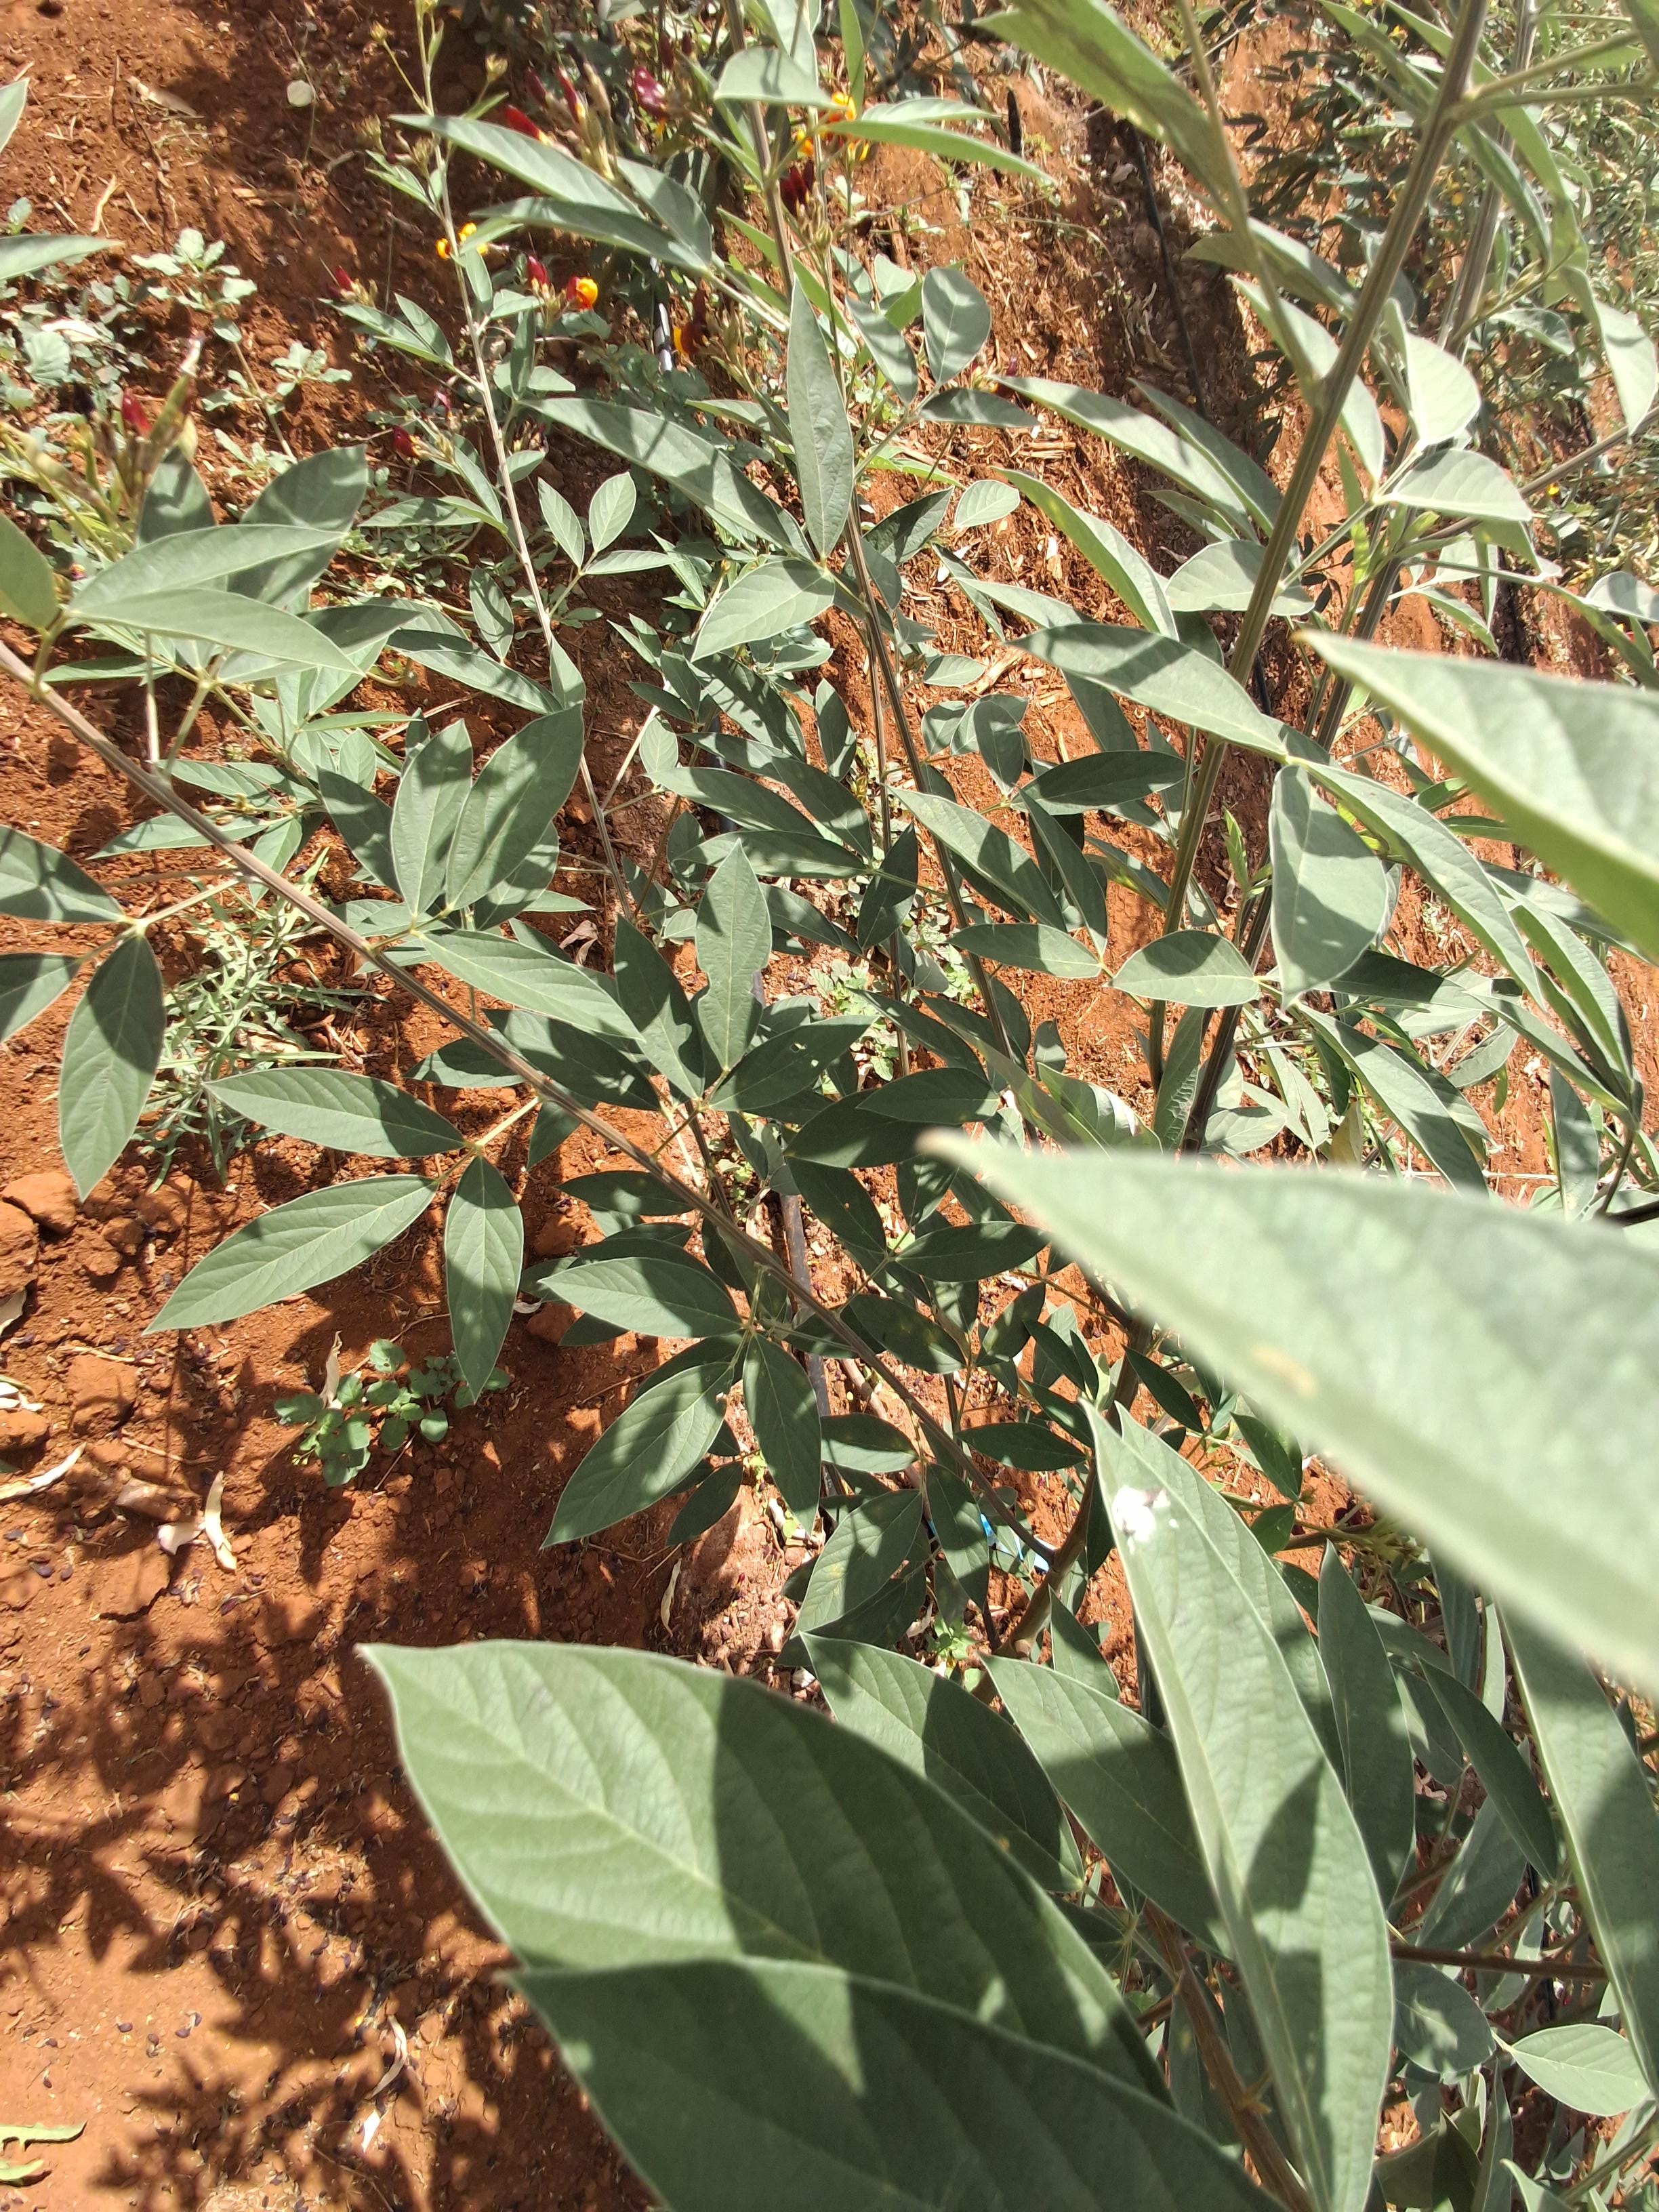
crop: pigeonpea
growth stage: development pod
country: Kenya
